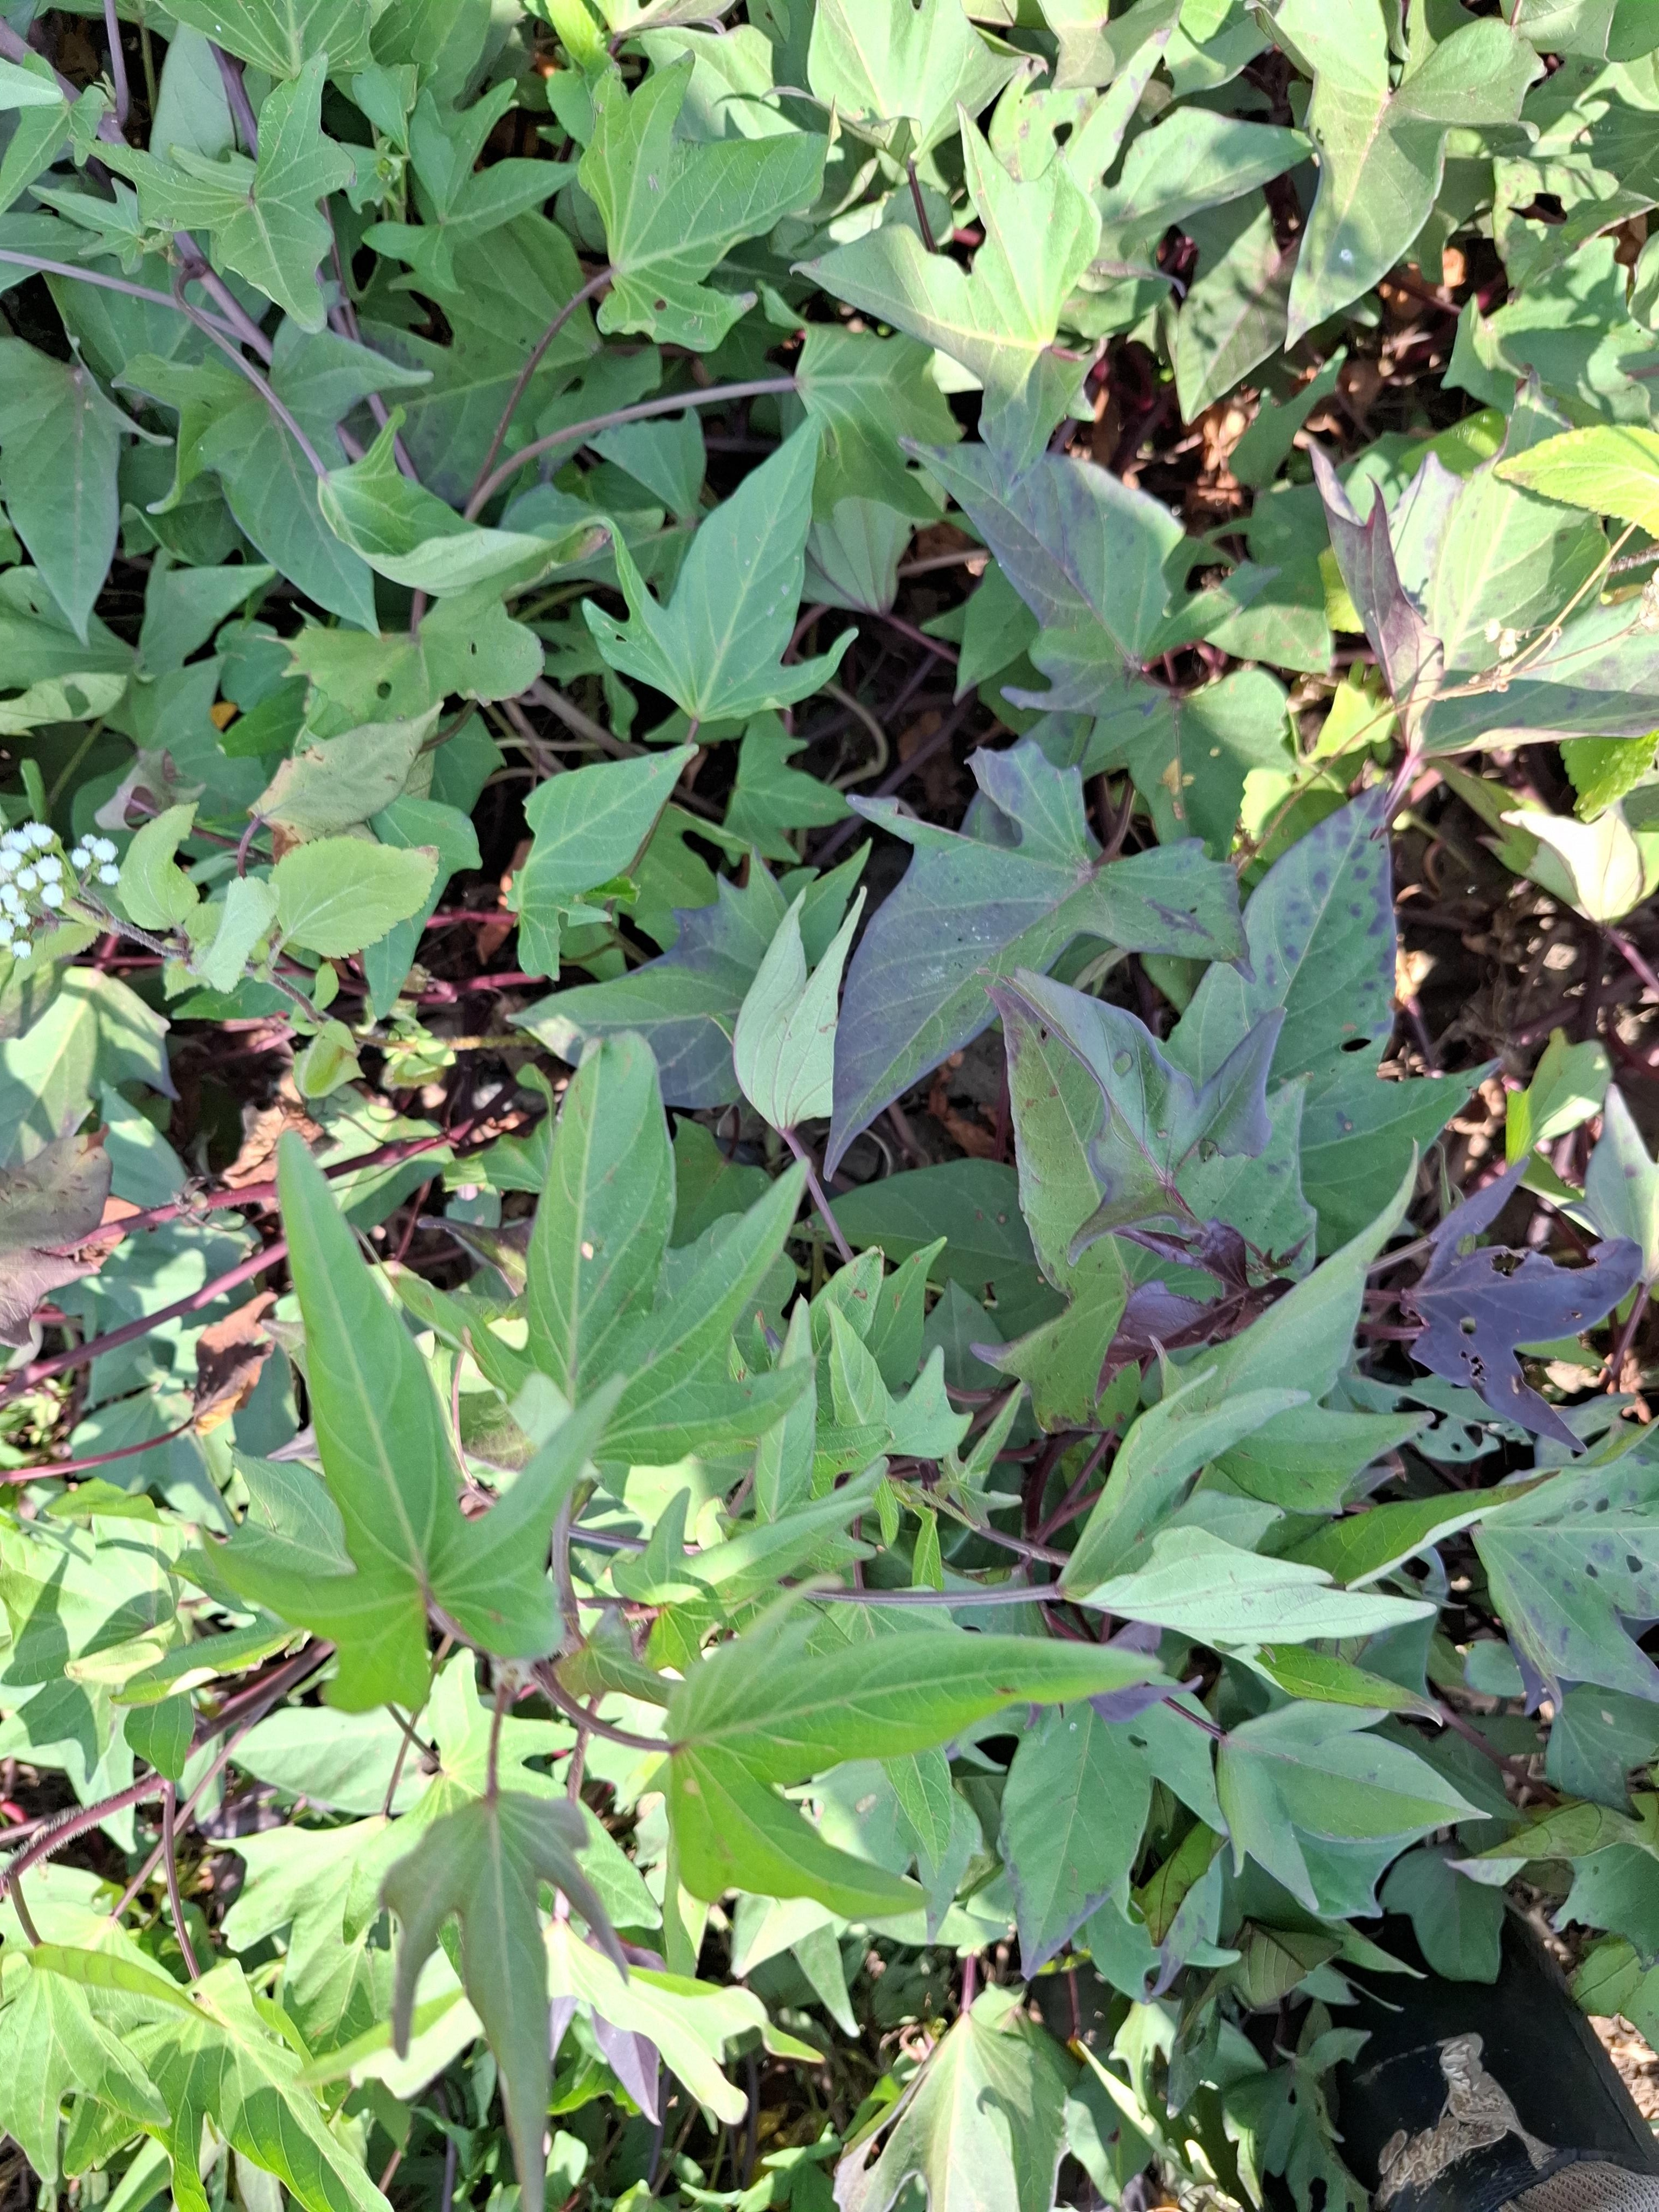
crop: sweet potato
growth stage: flowering
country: Tanzania
